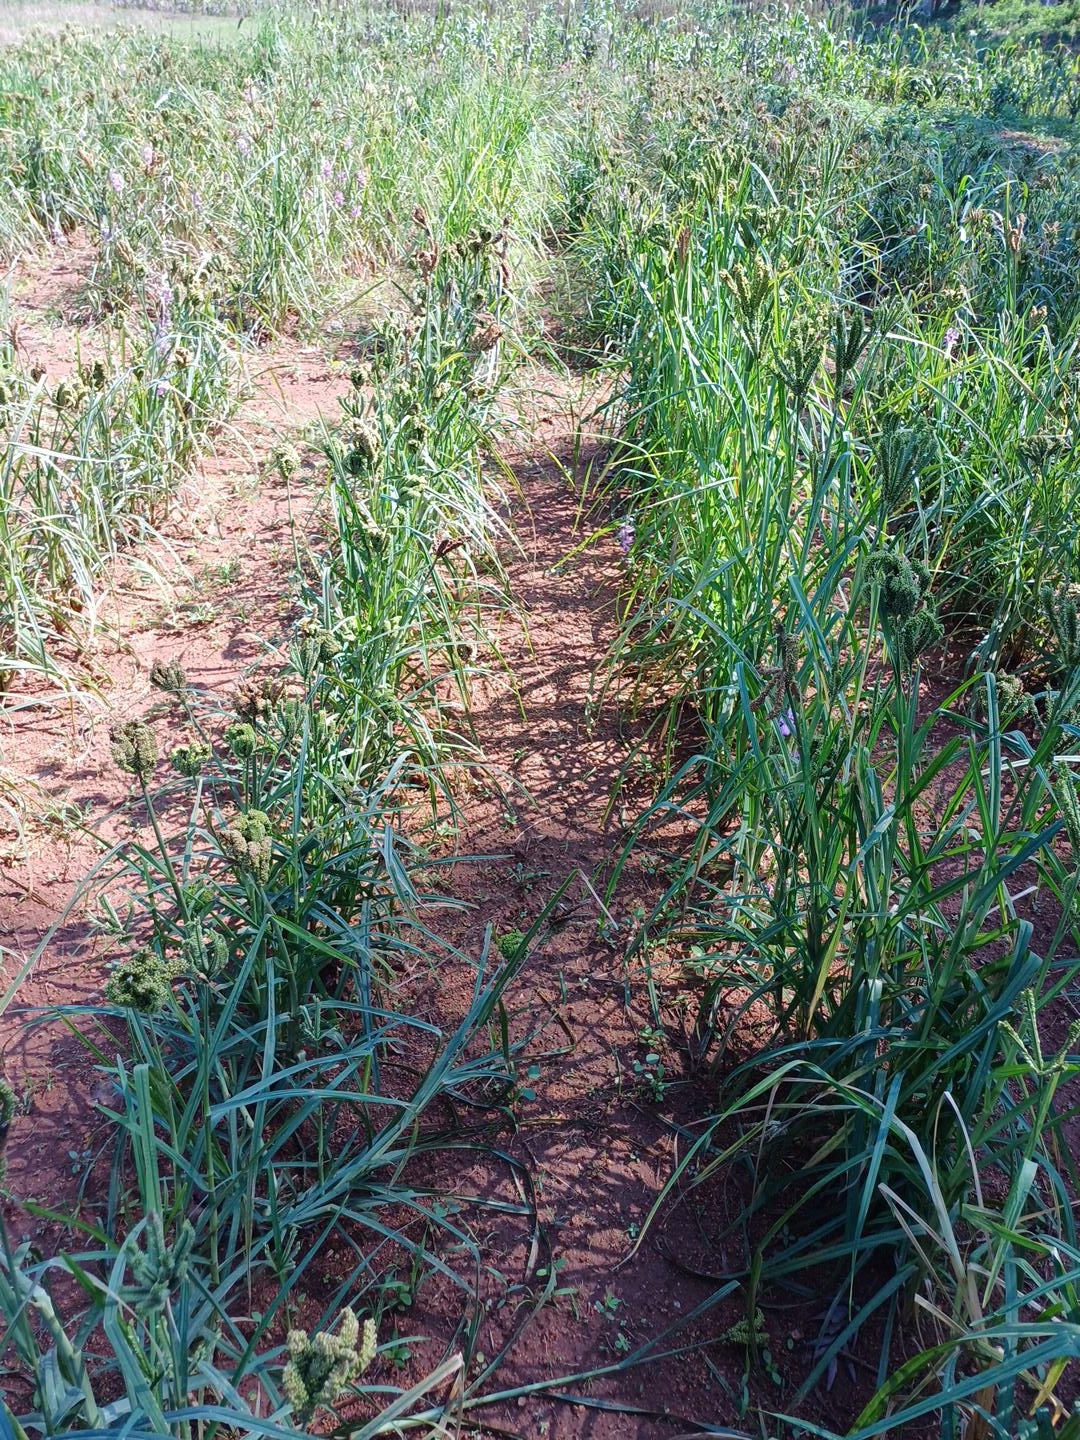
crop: finger millet
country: Kenya
